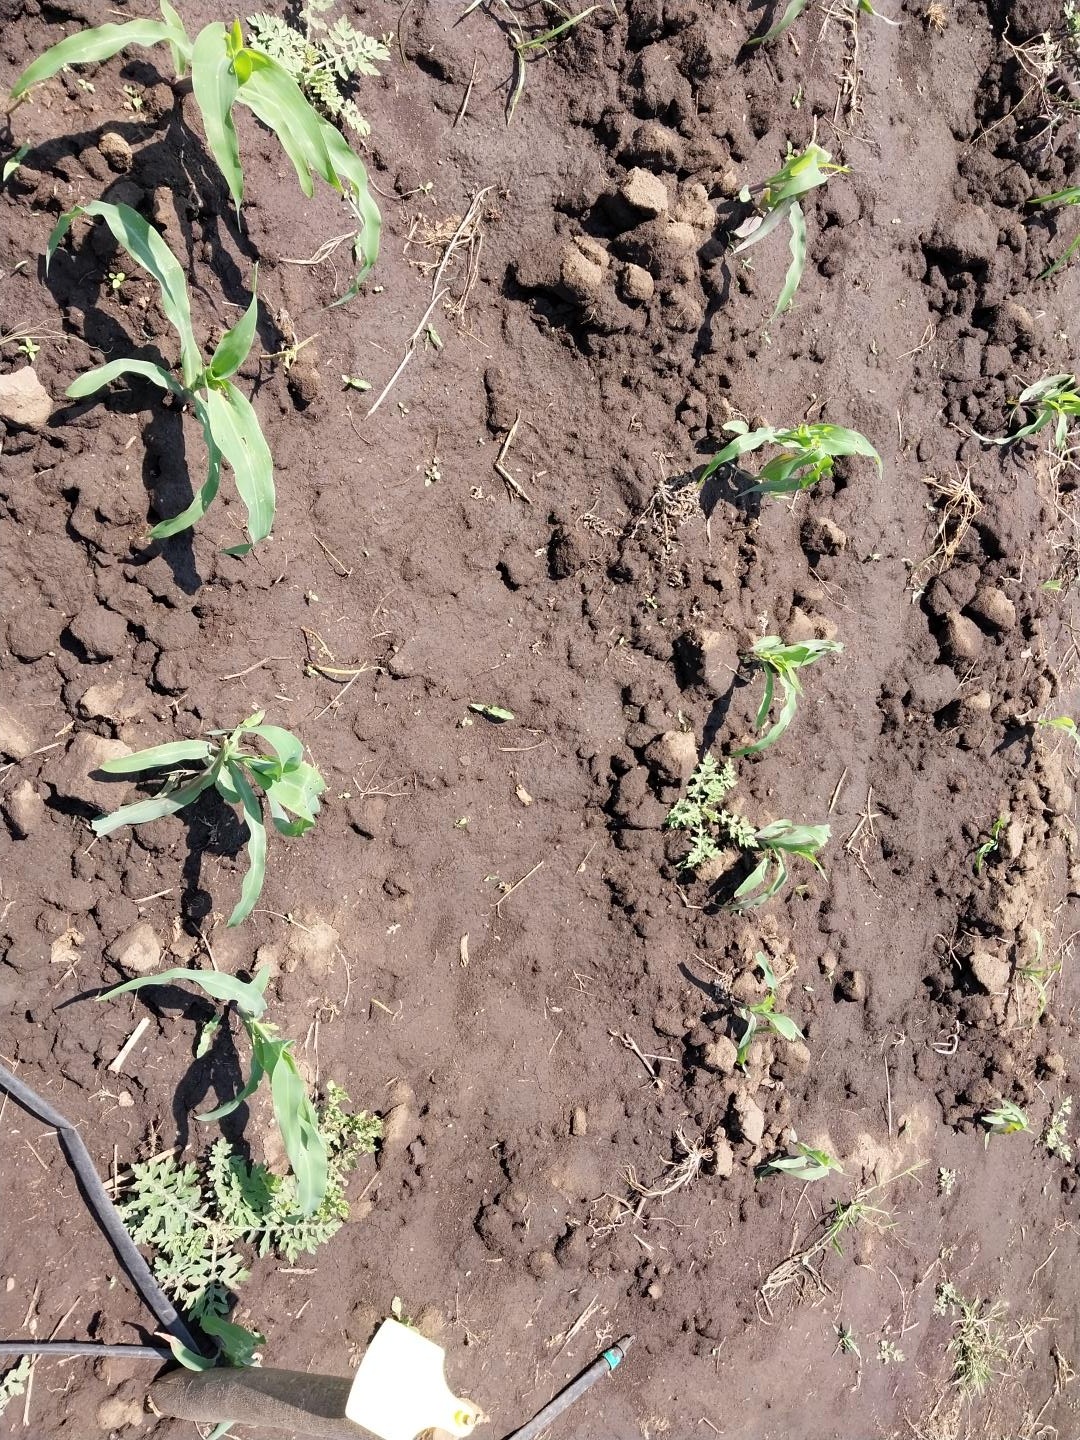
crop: maize
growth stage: emergence
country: Tanzania
